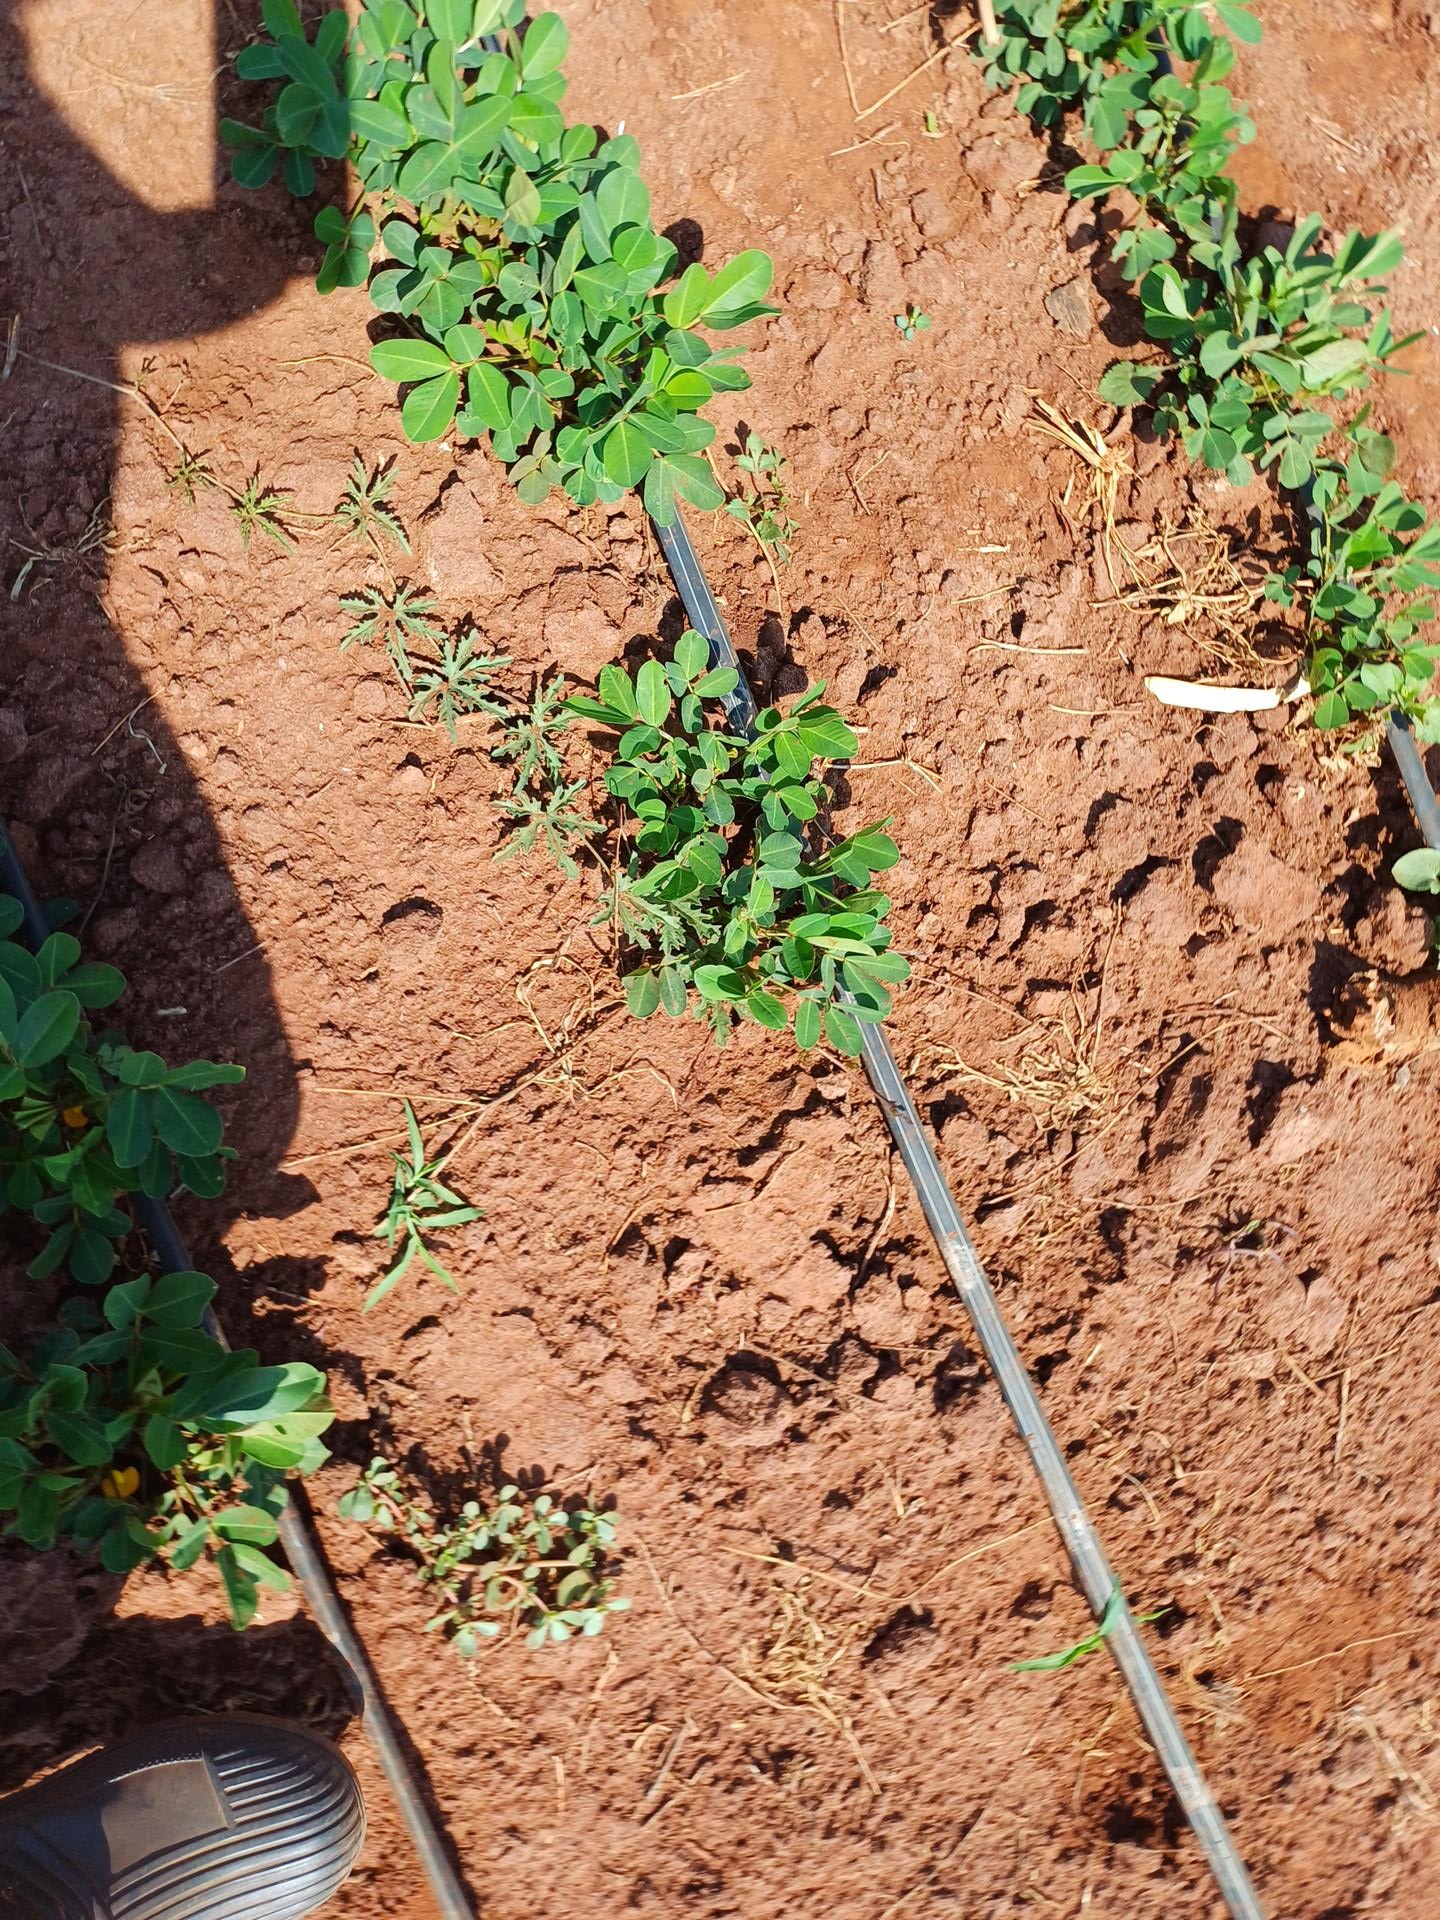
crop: groundnut
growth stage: vegetative
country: Kenya
